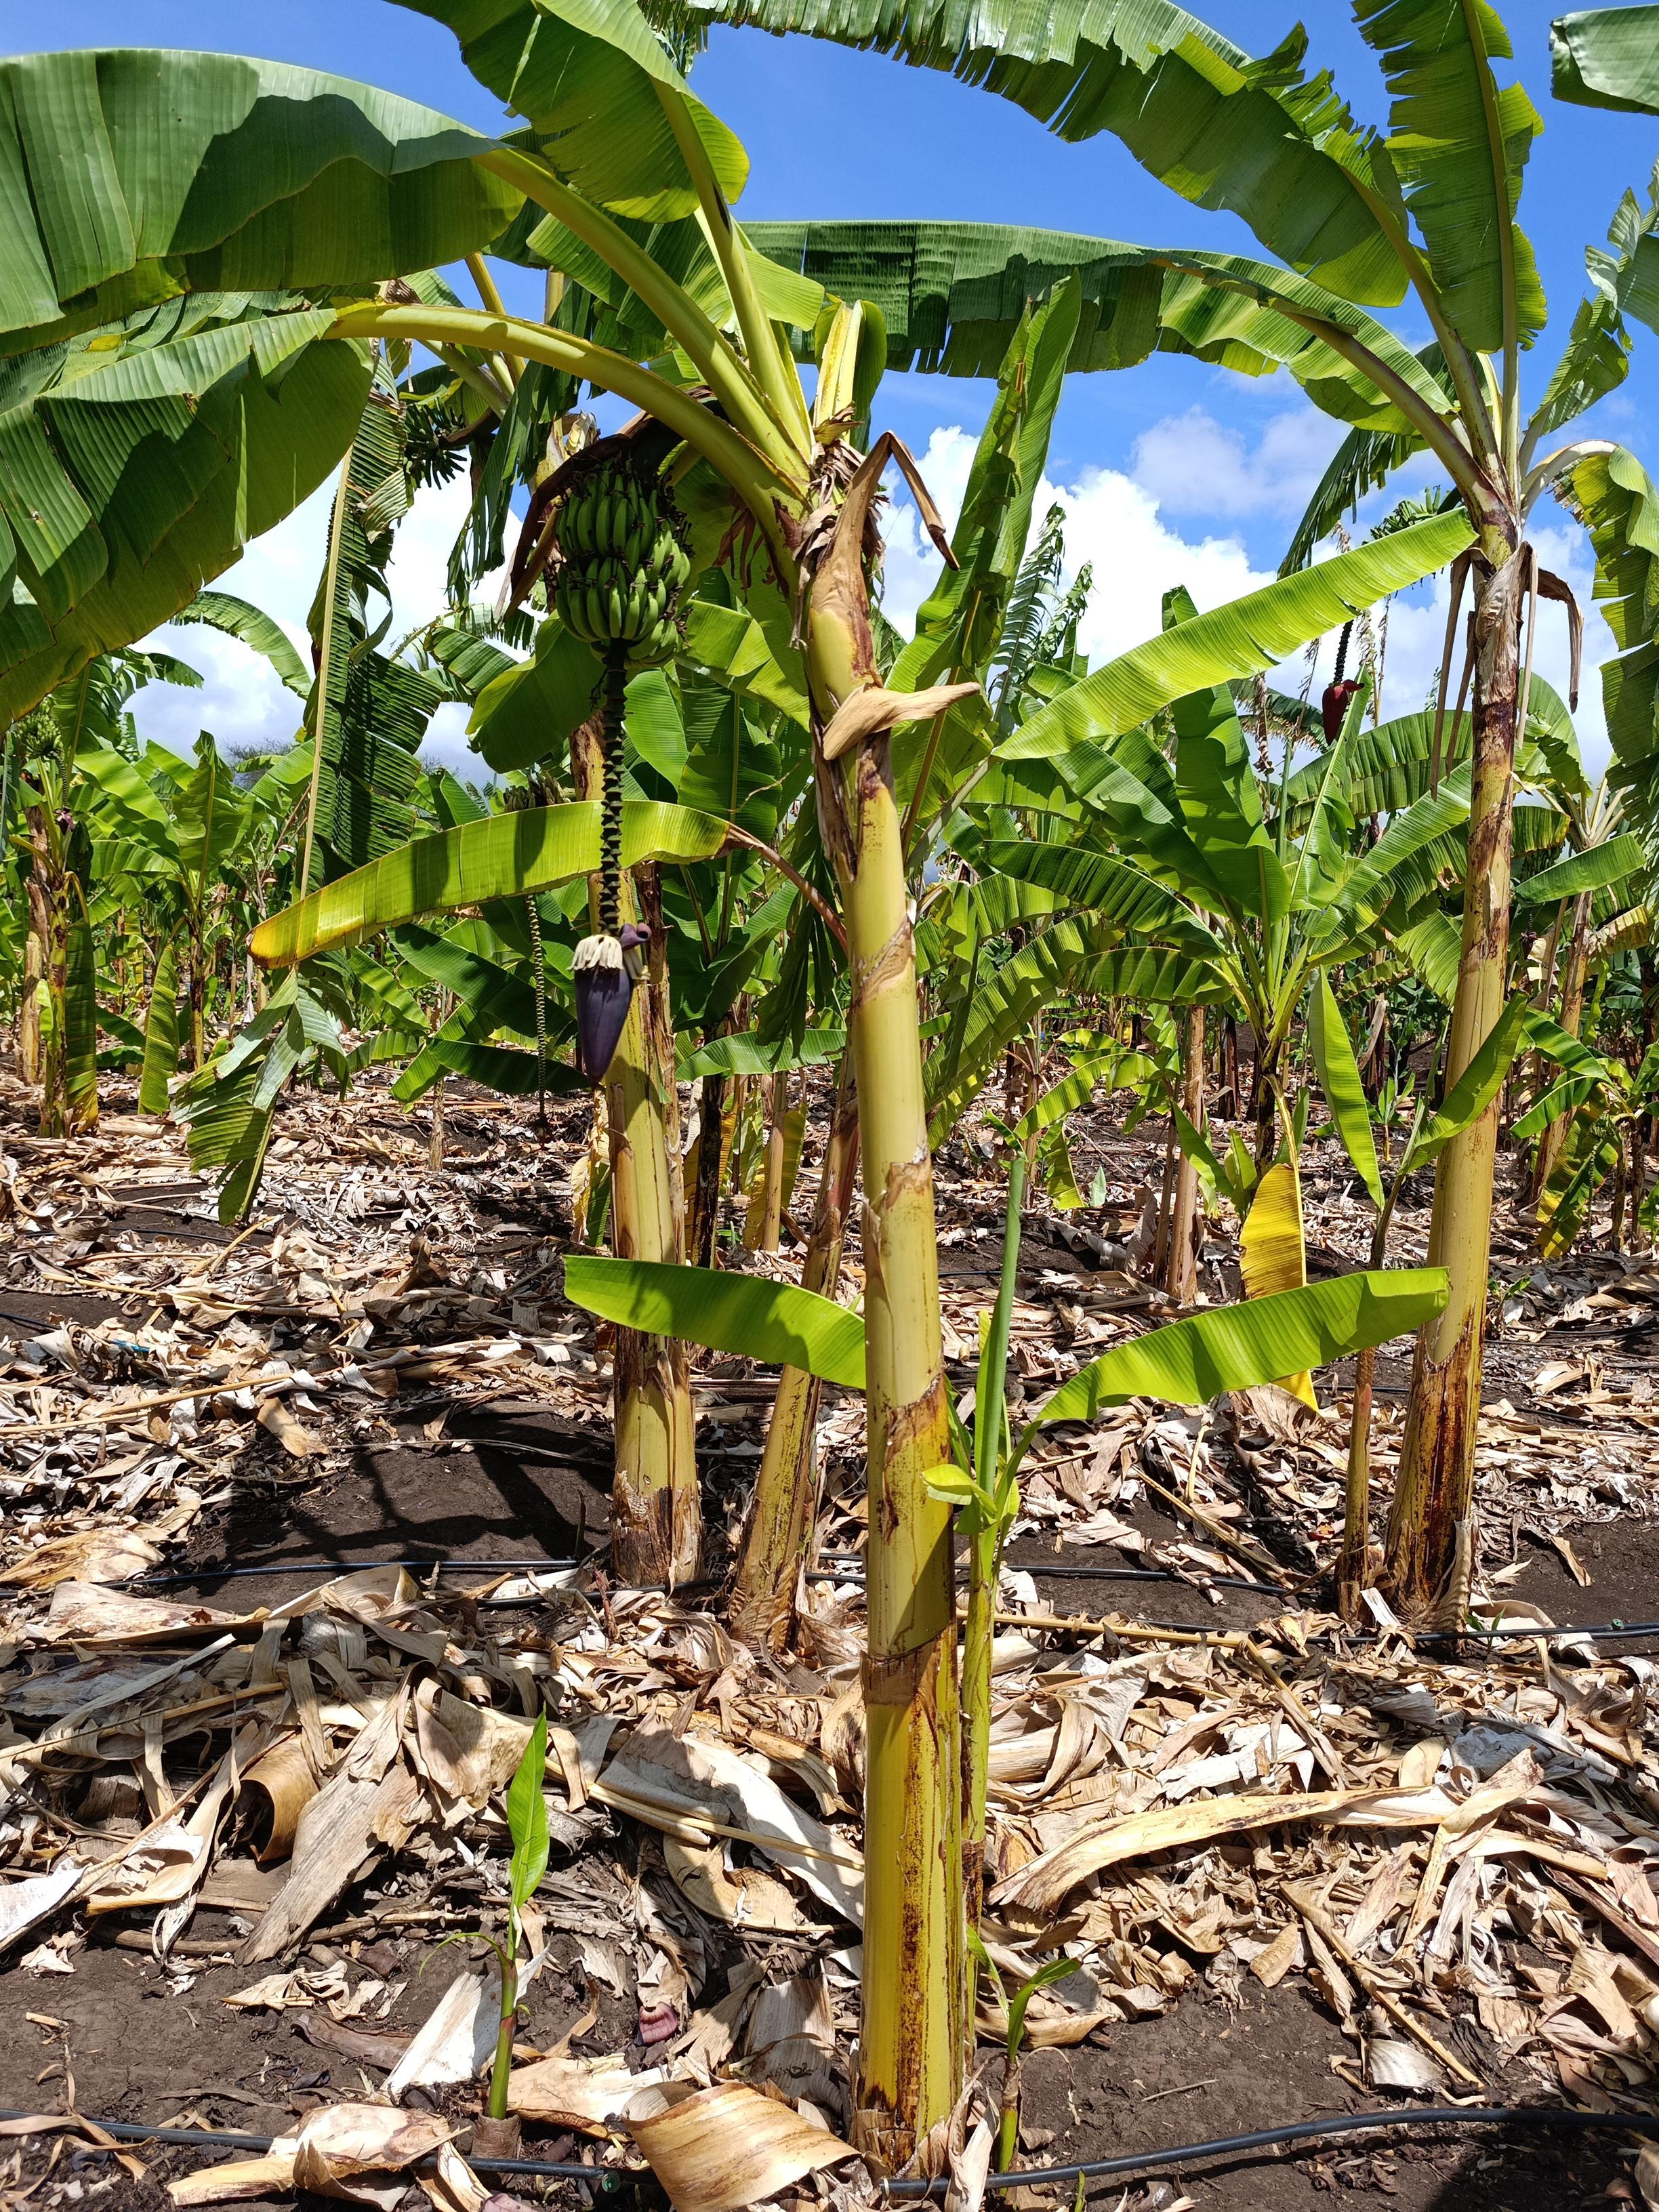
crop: banana
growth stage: development fruit
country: Tanzania
